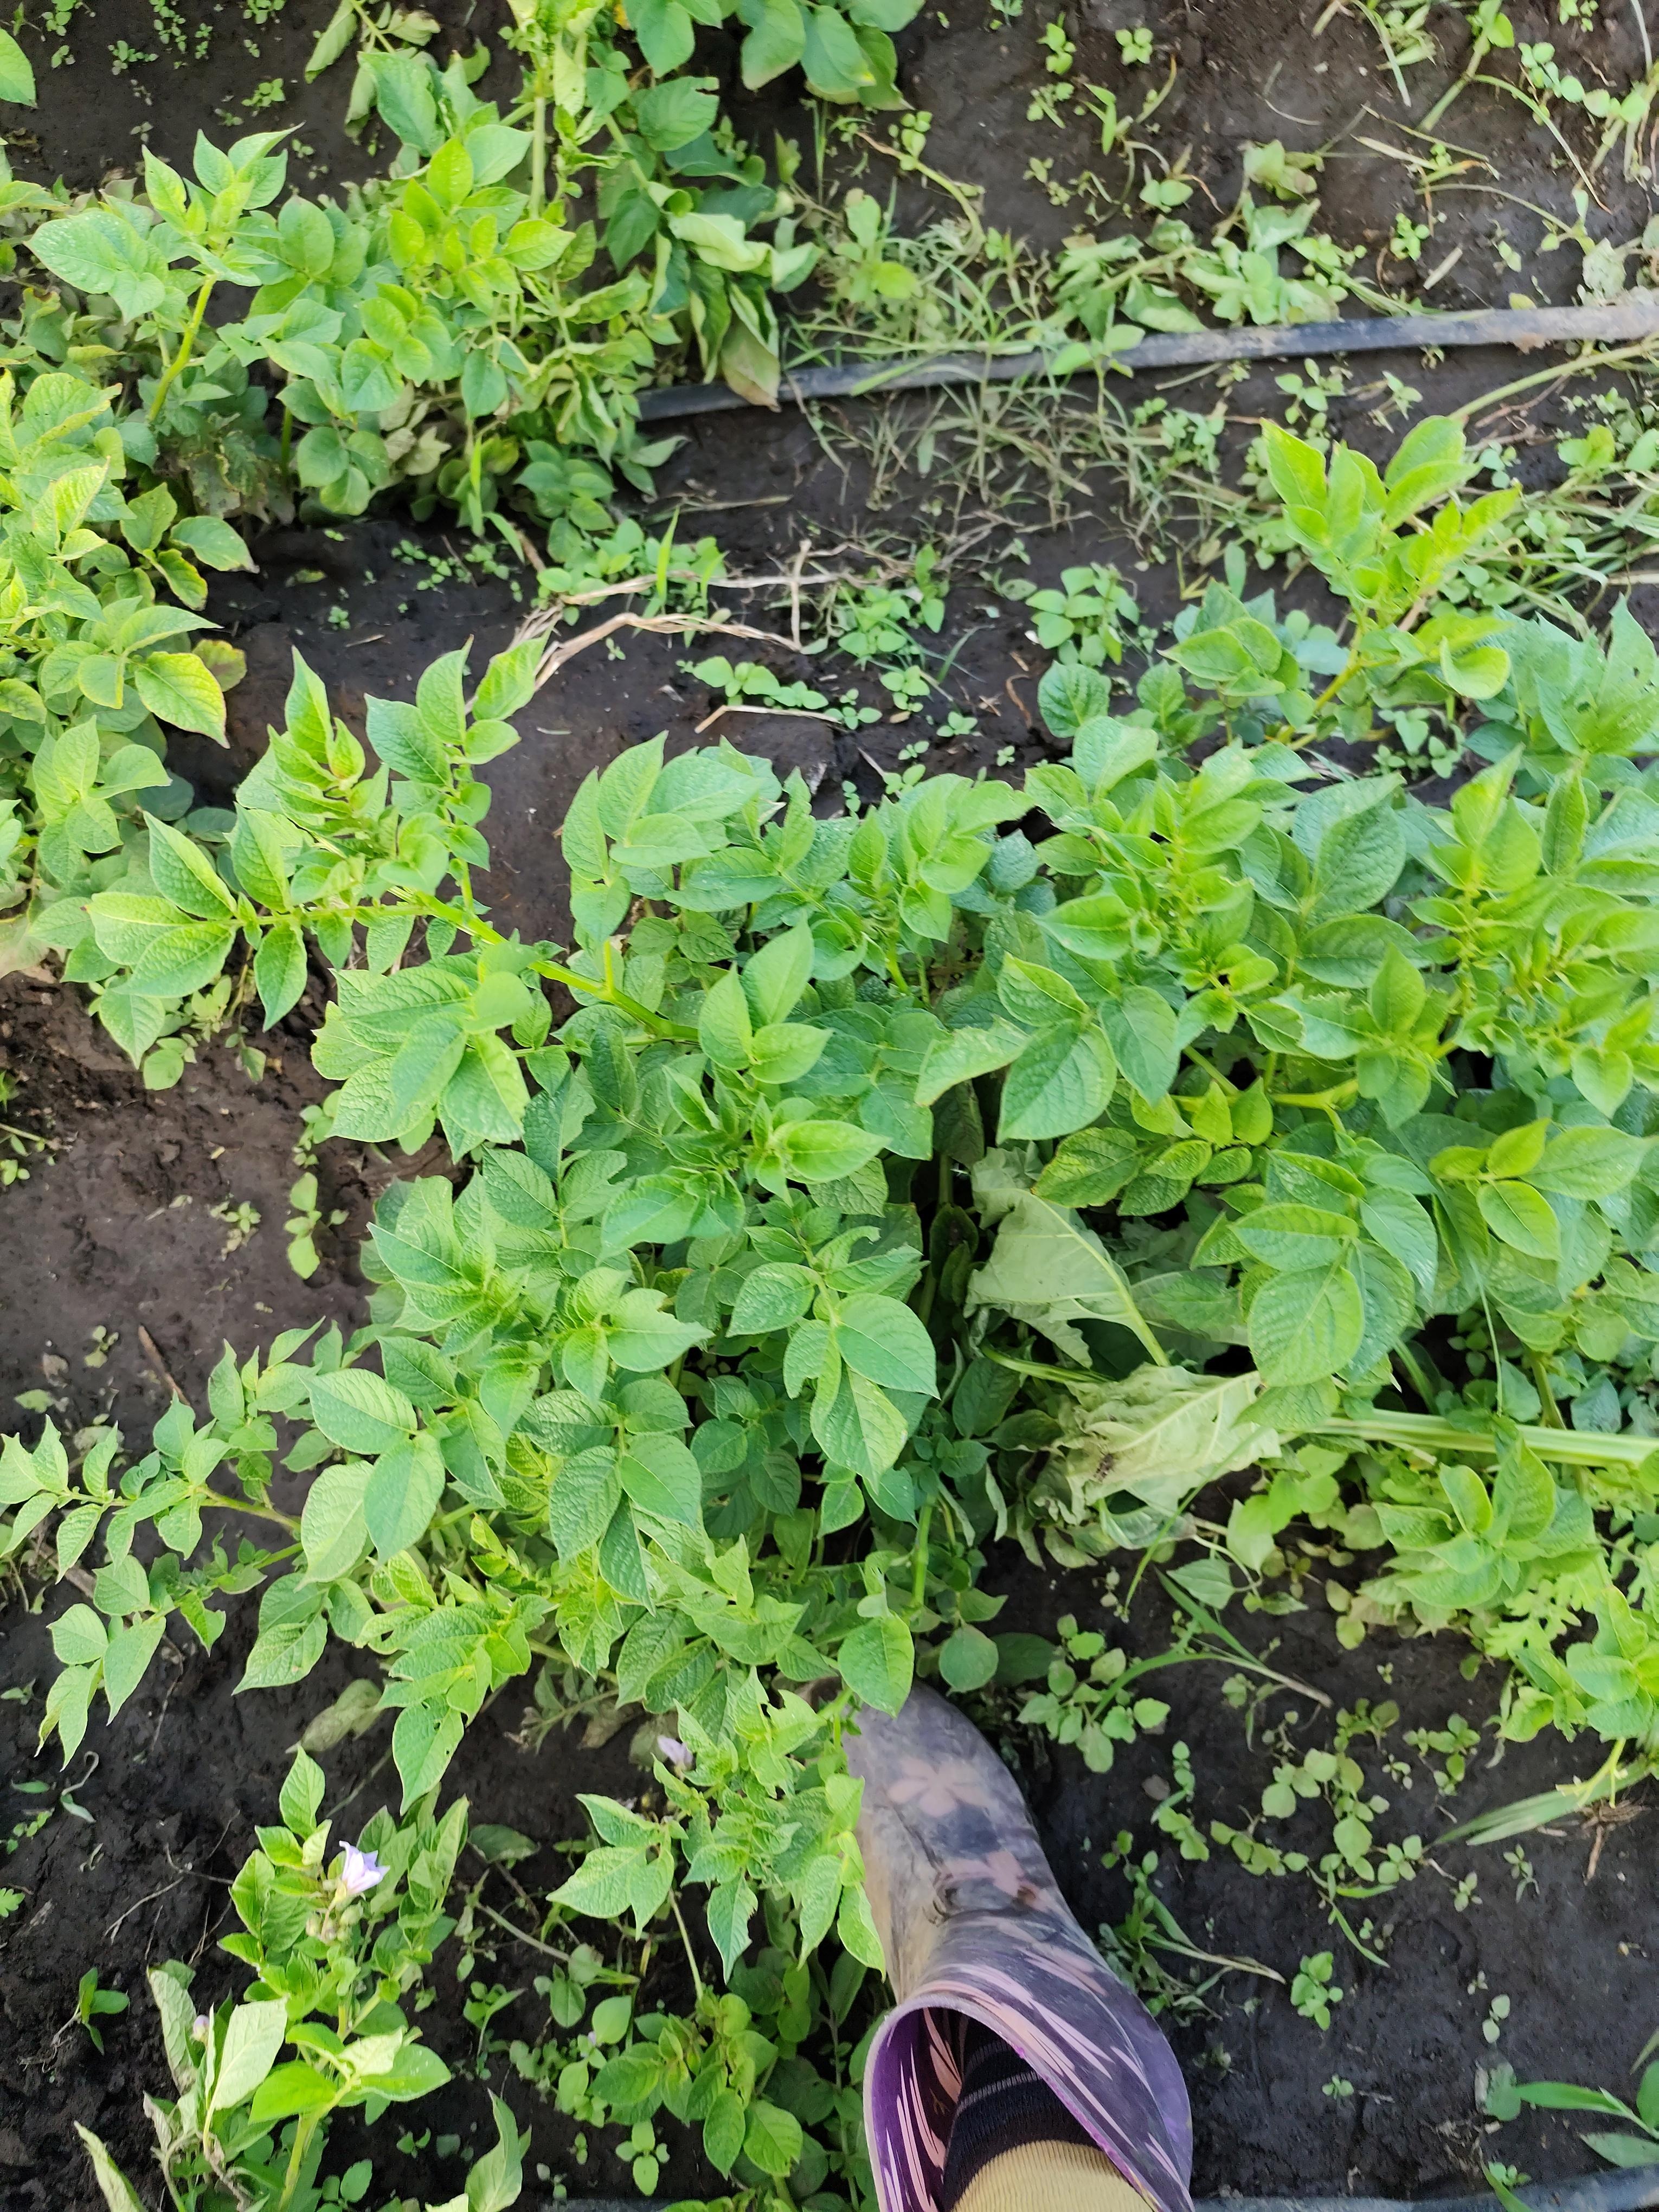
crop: potato
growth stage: flowering
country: Tanzania
